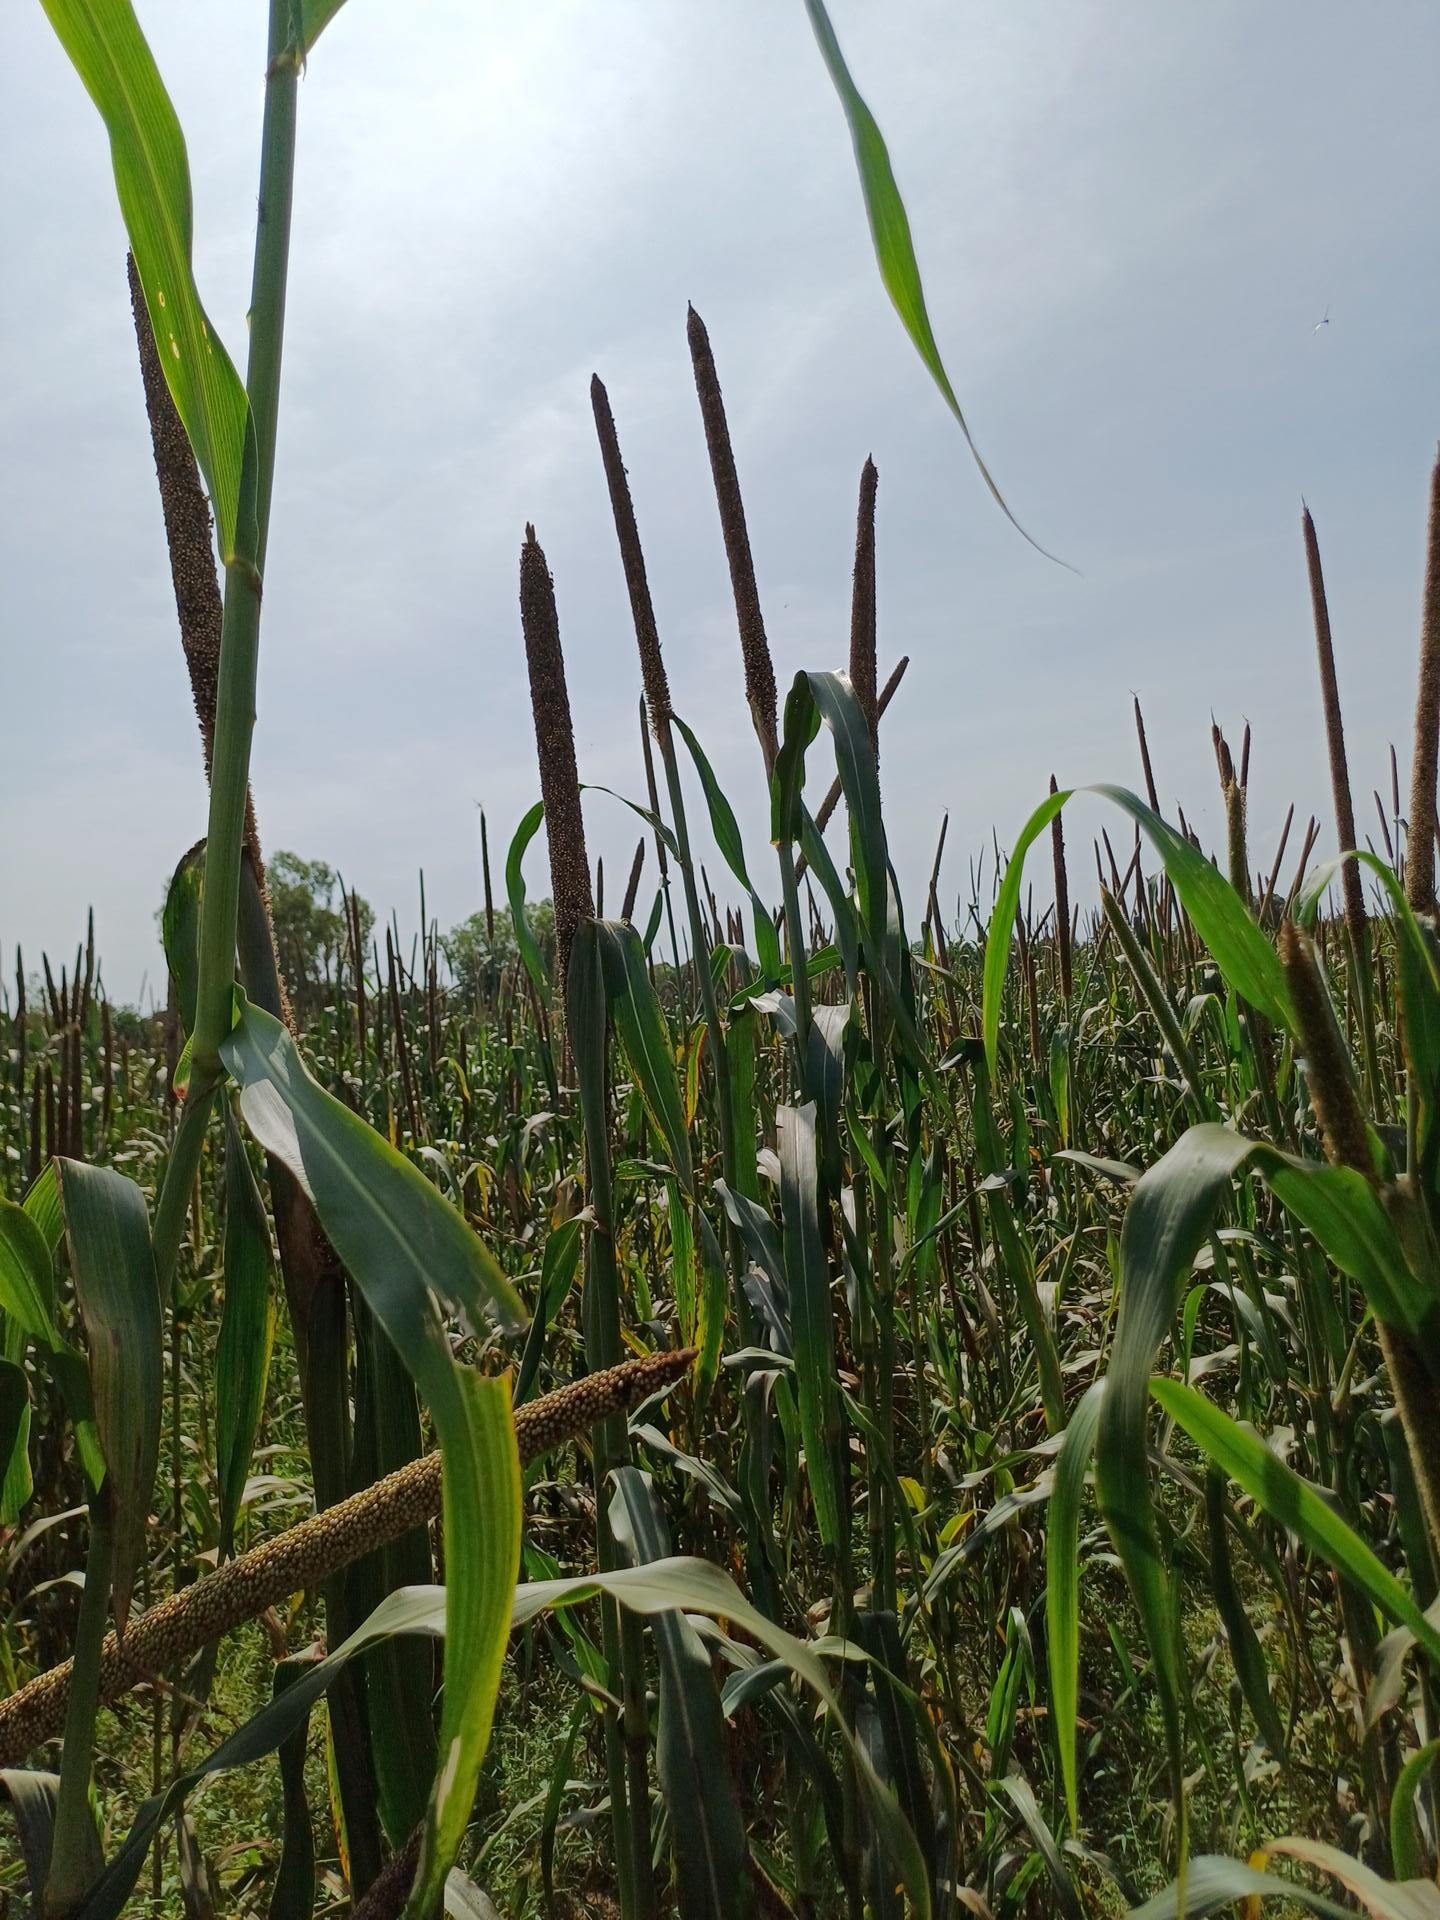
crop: pearl millet
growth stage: filling grain
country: Senegal
